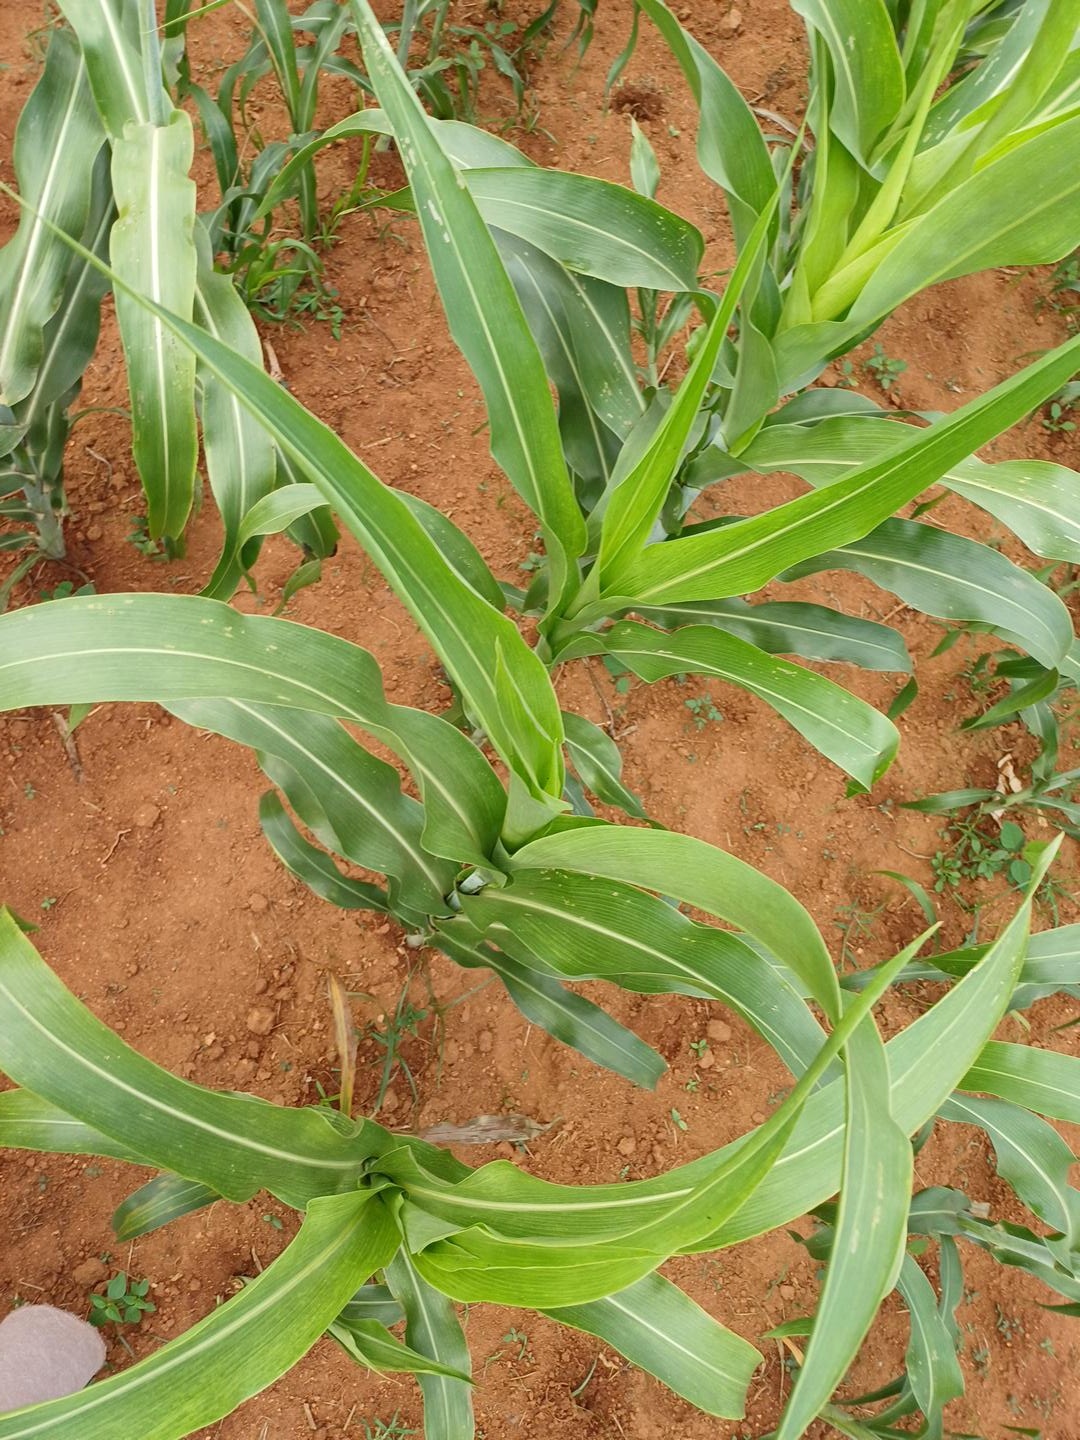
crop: sorghum
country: Kenya
